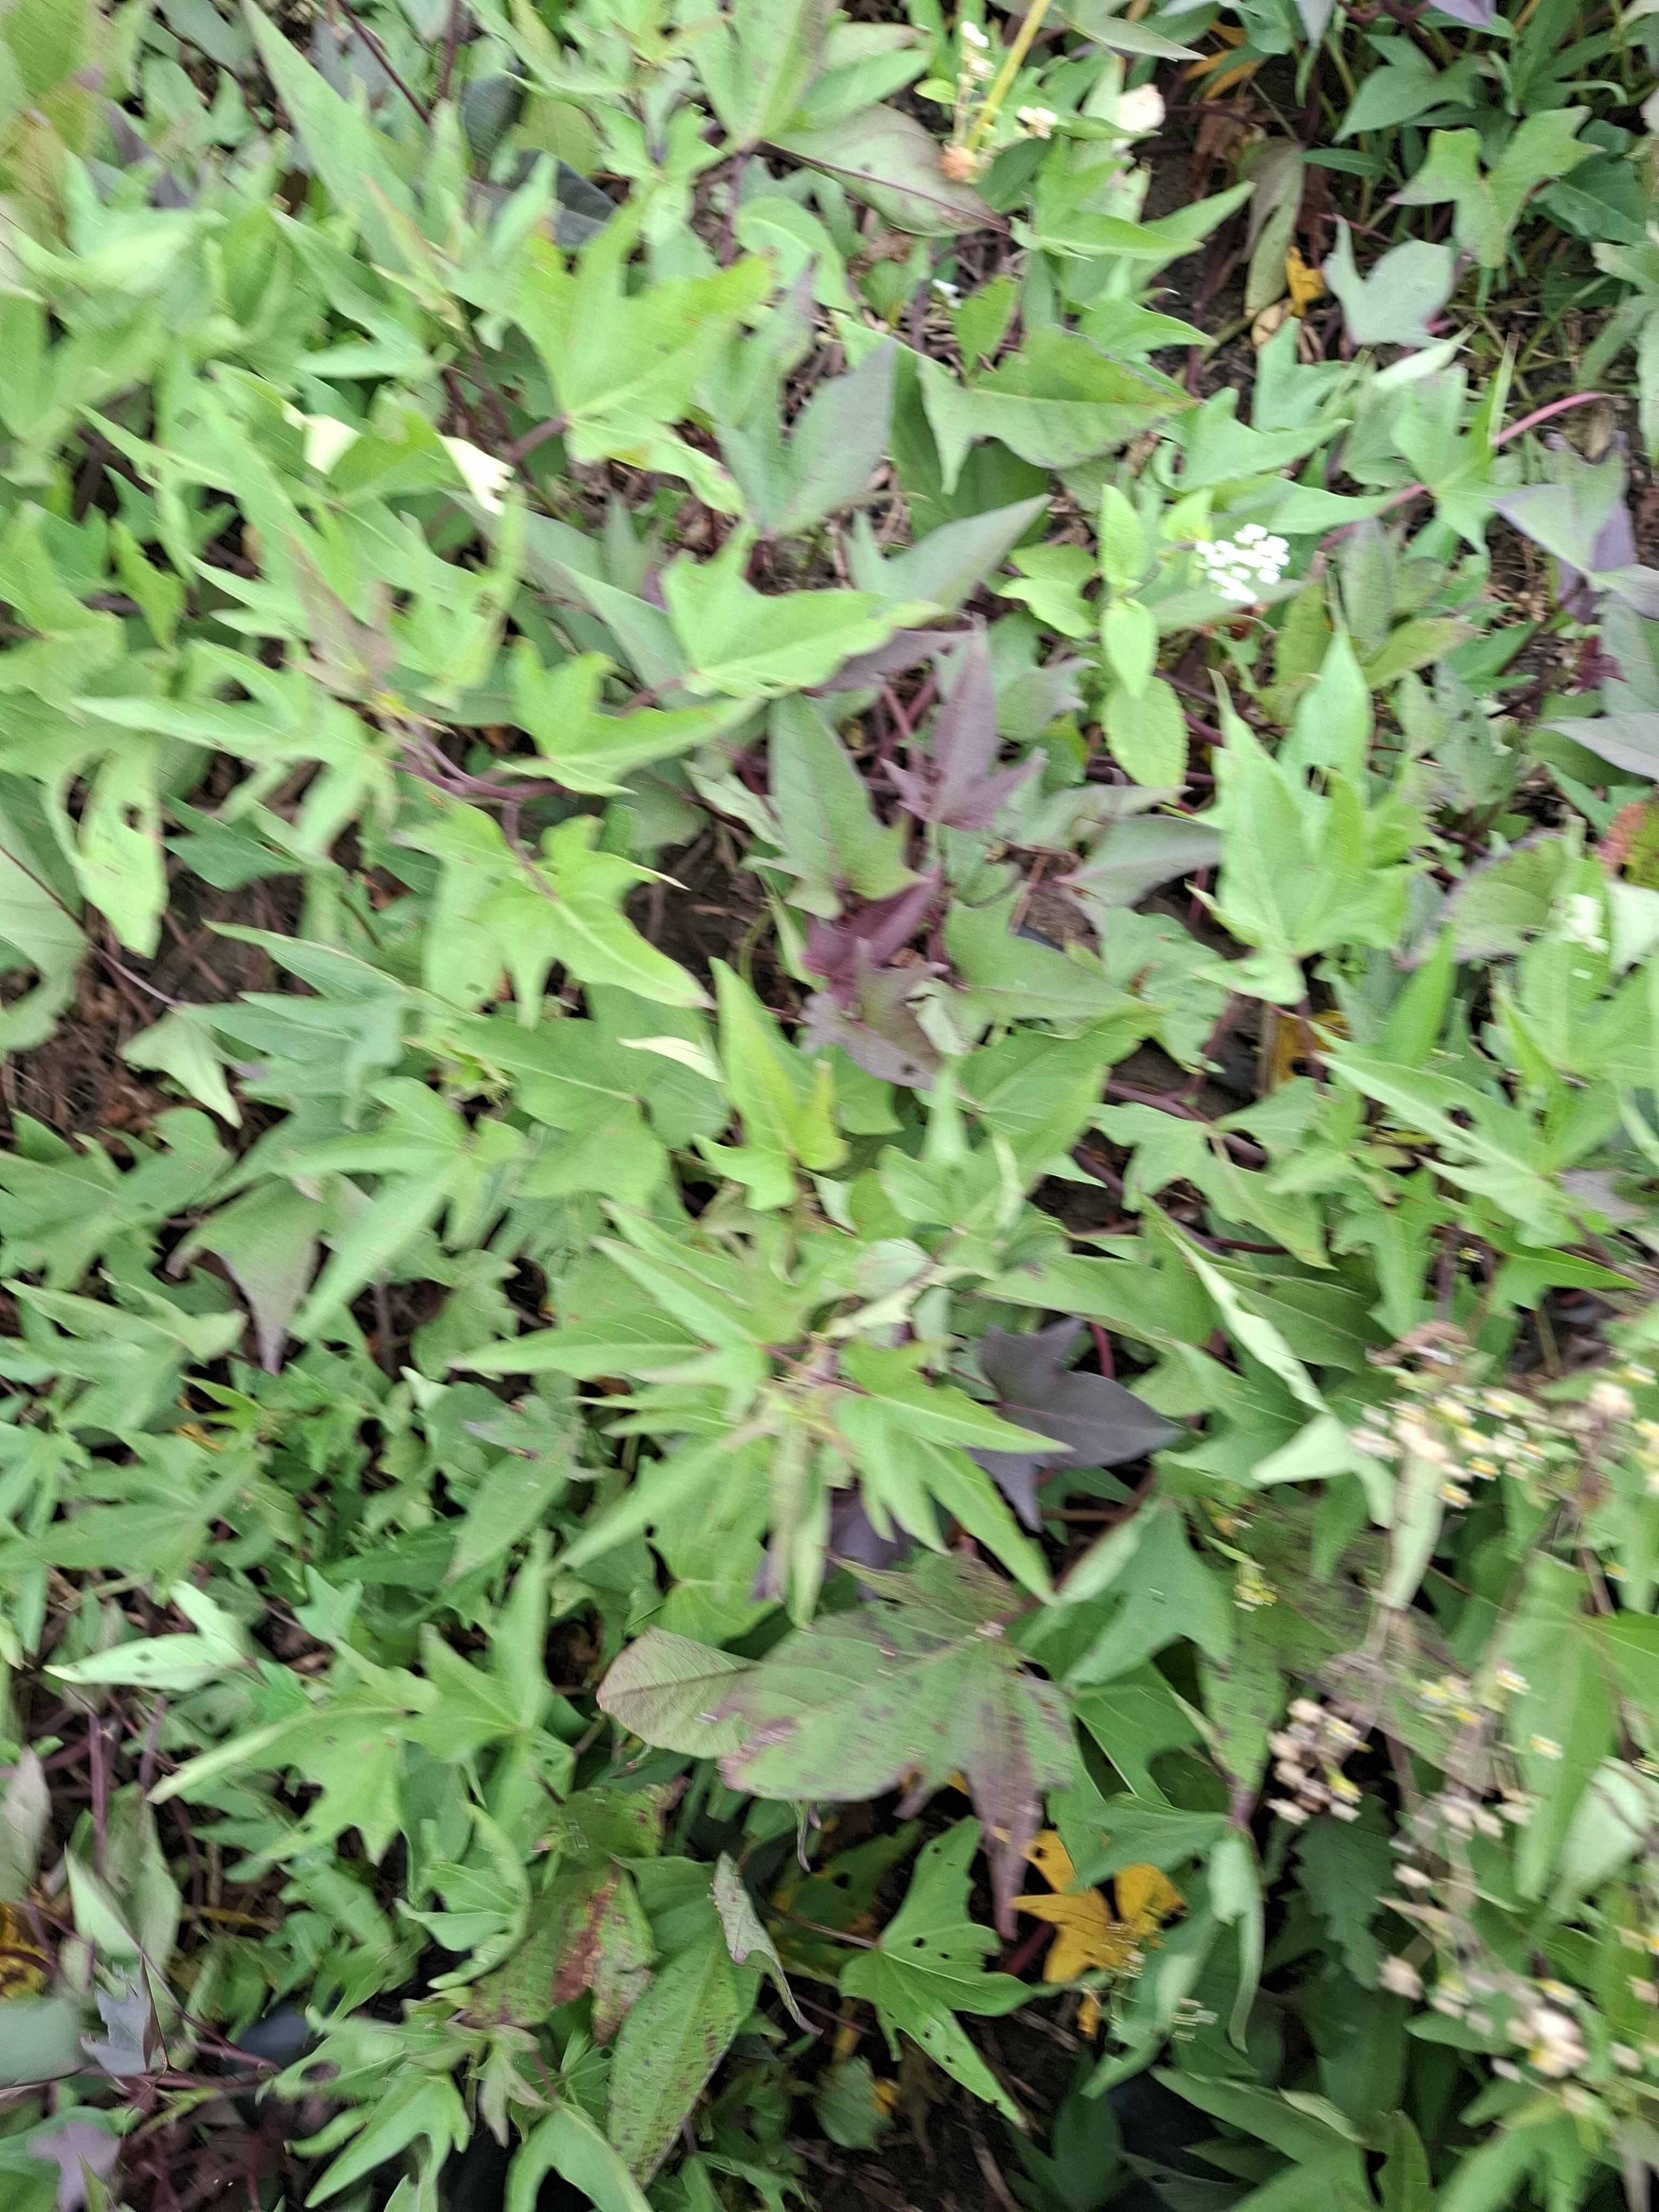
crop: sweet potato
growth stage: flowering
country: Tanzania
